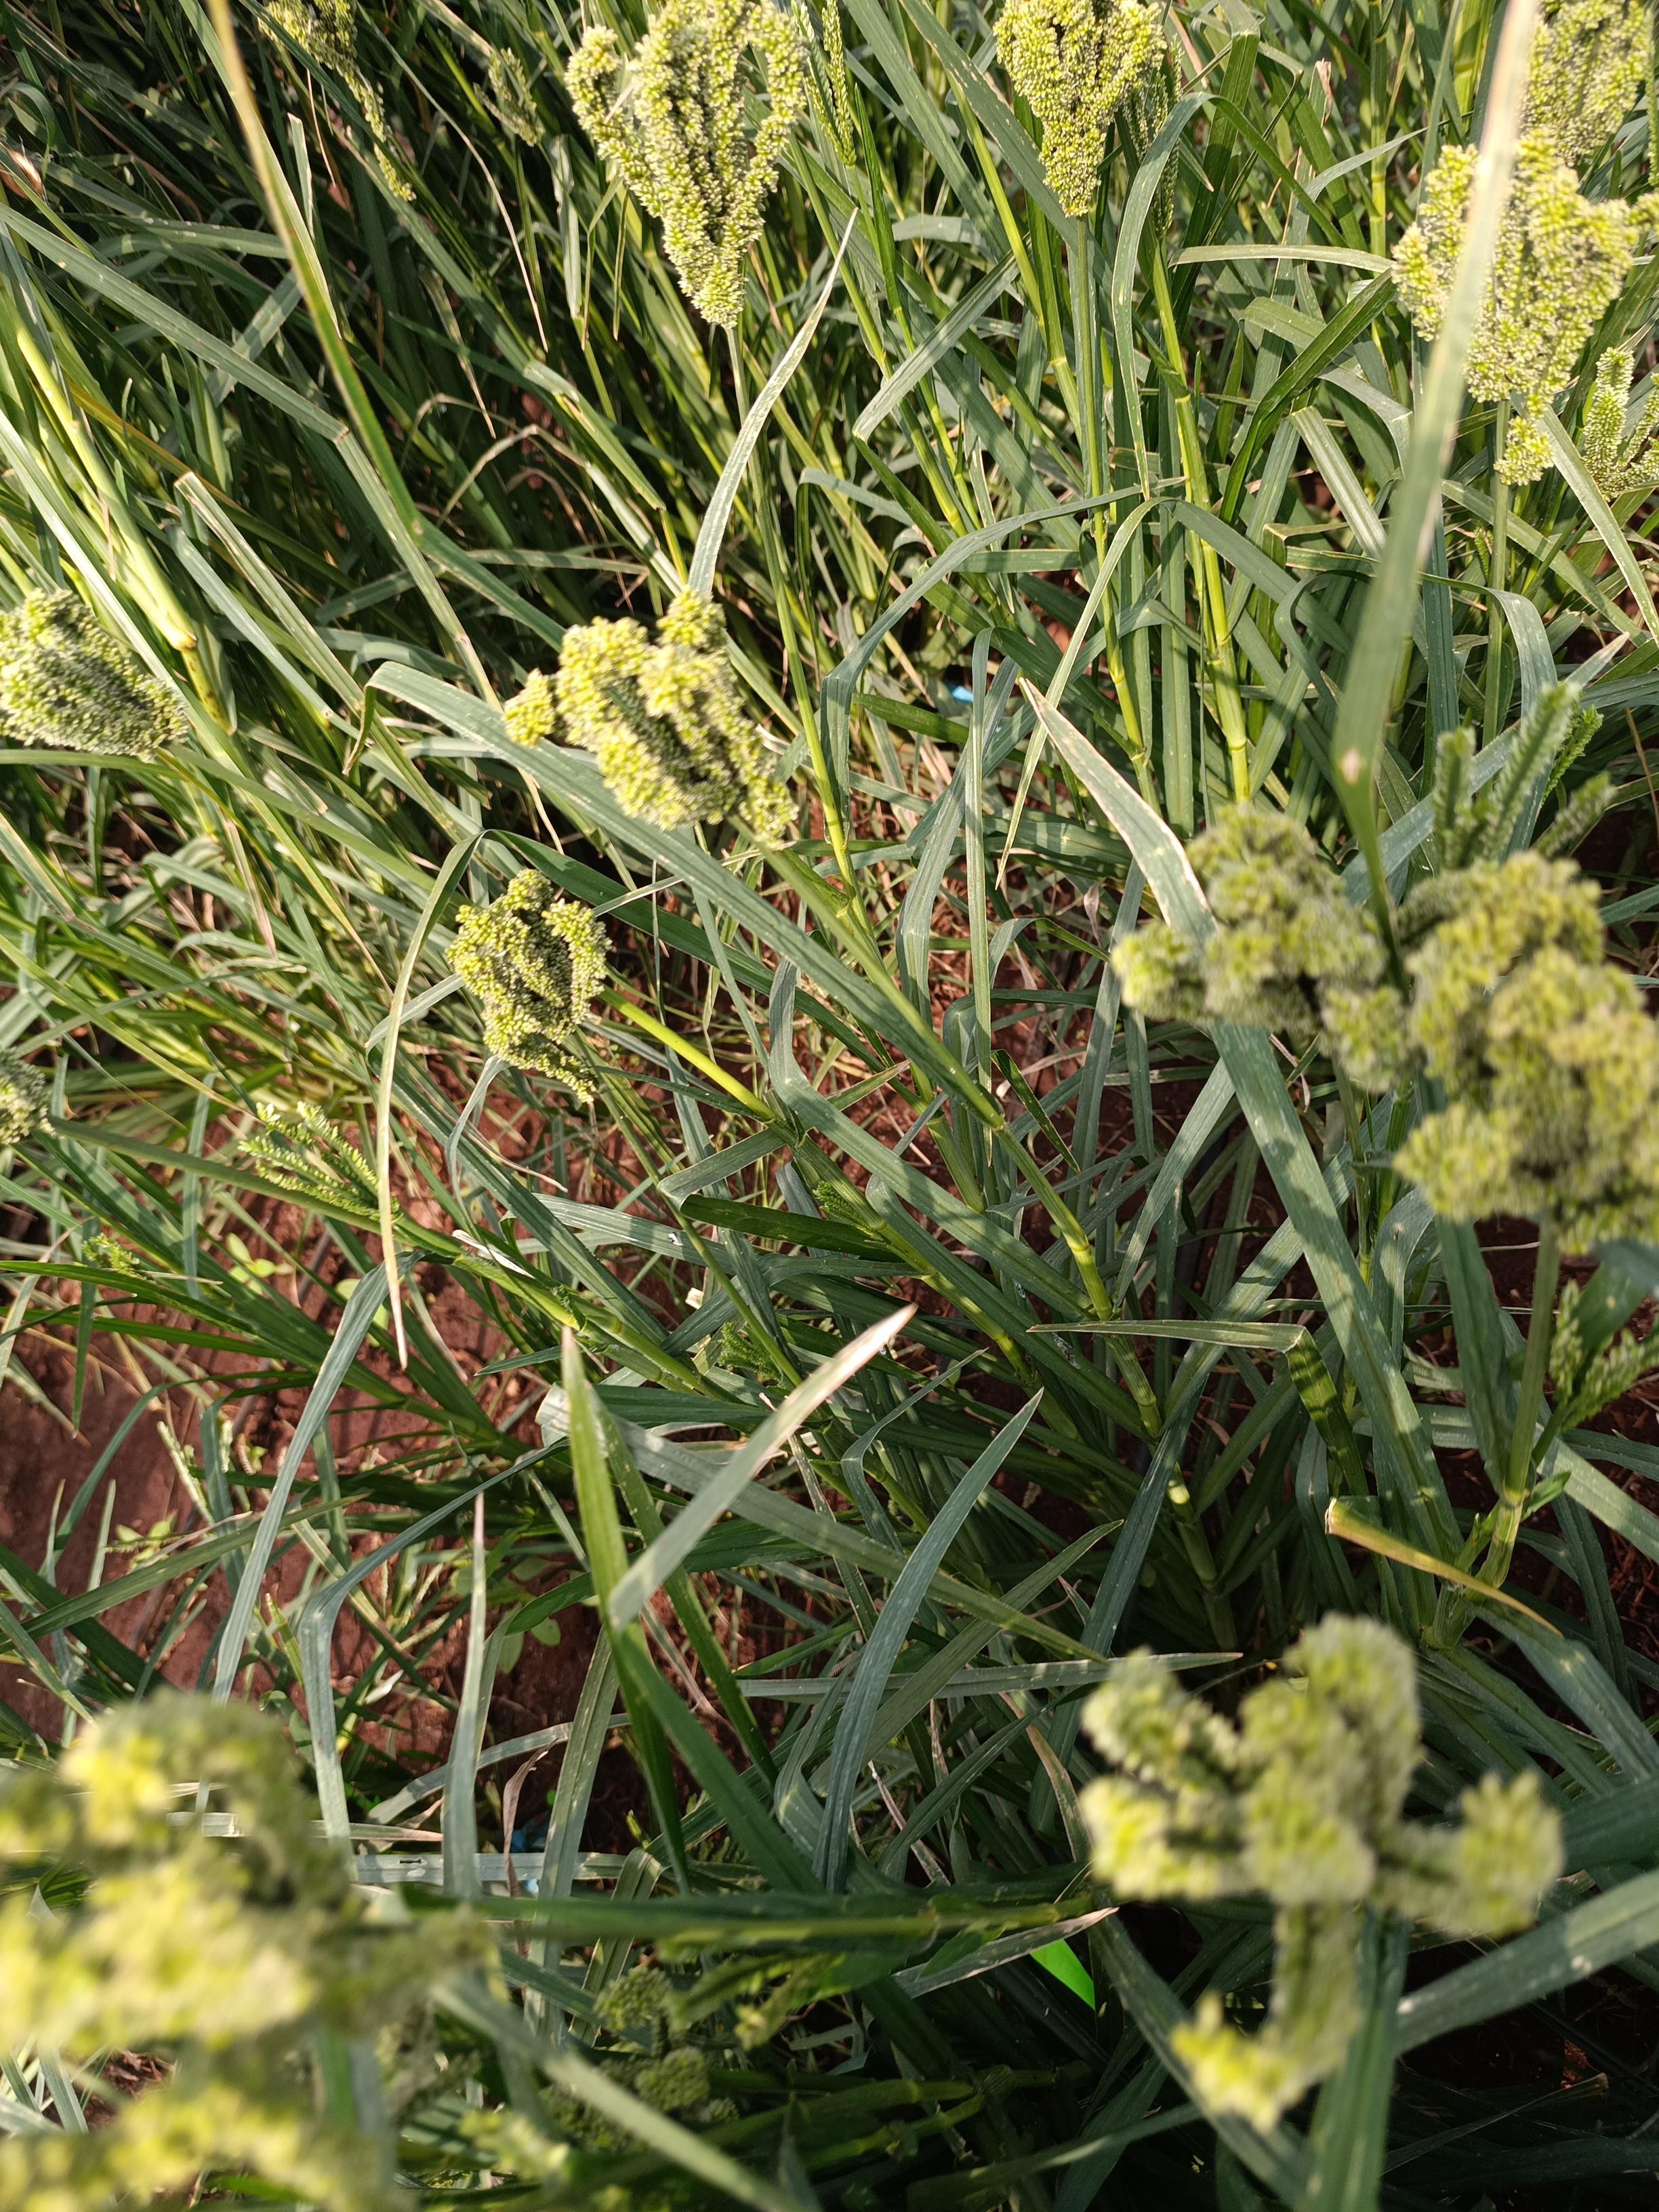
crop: finger millet
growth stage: filling grain
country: Kenya
